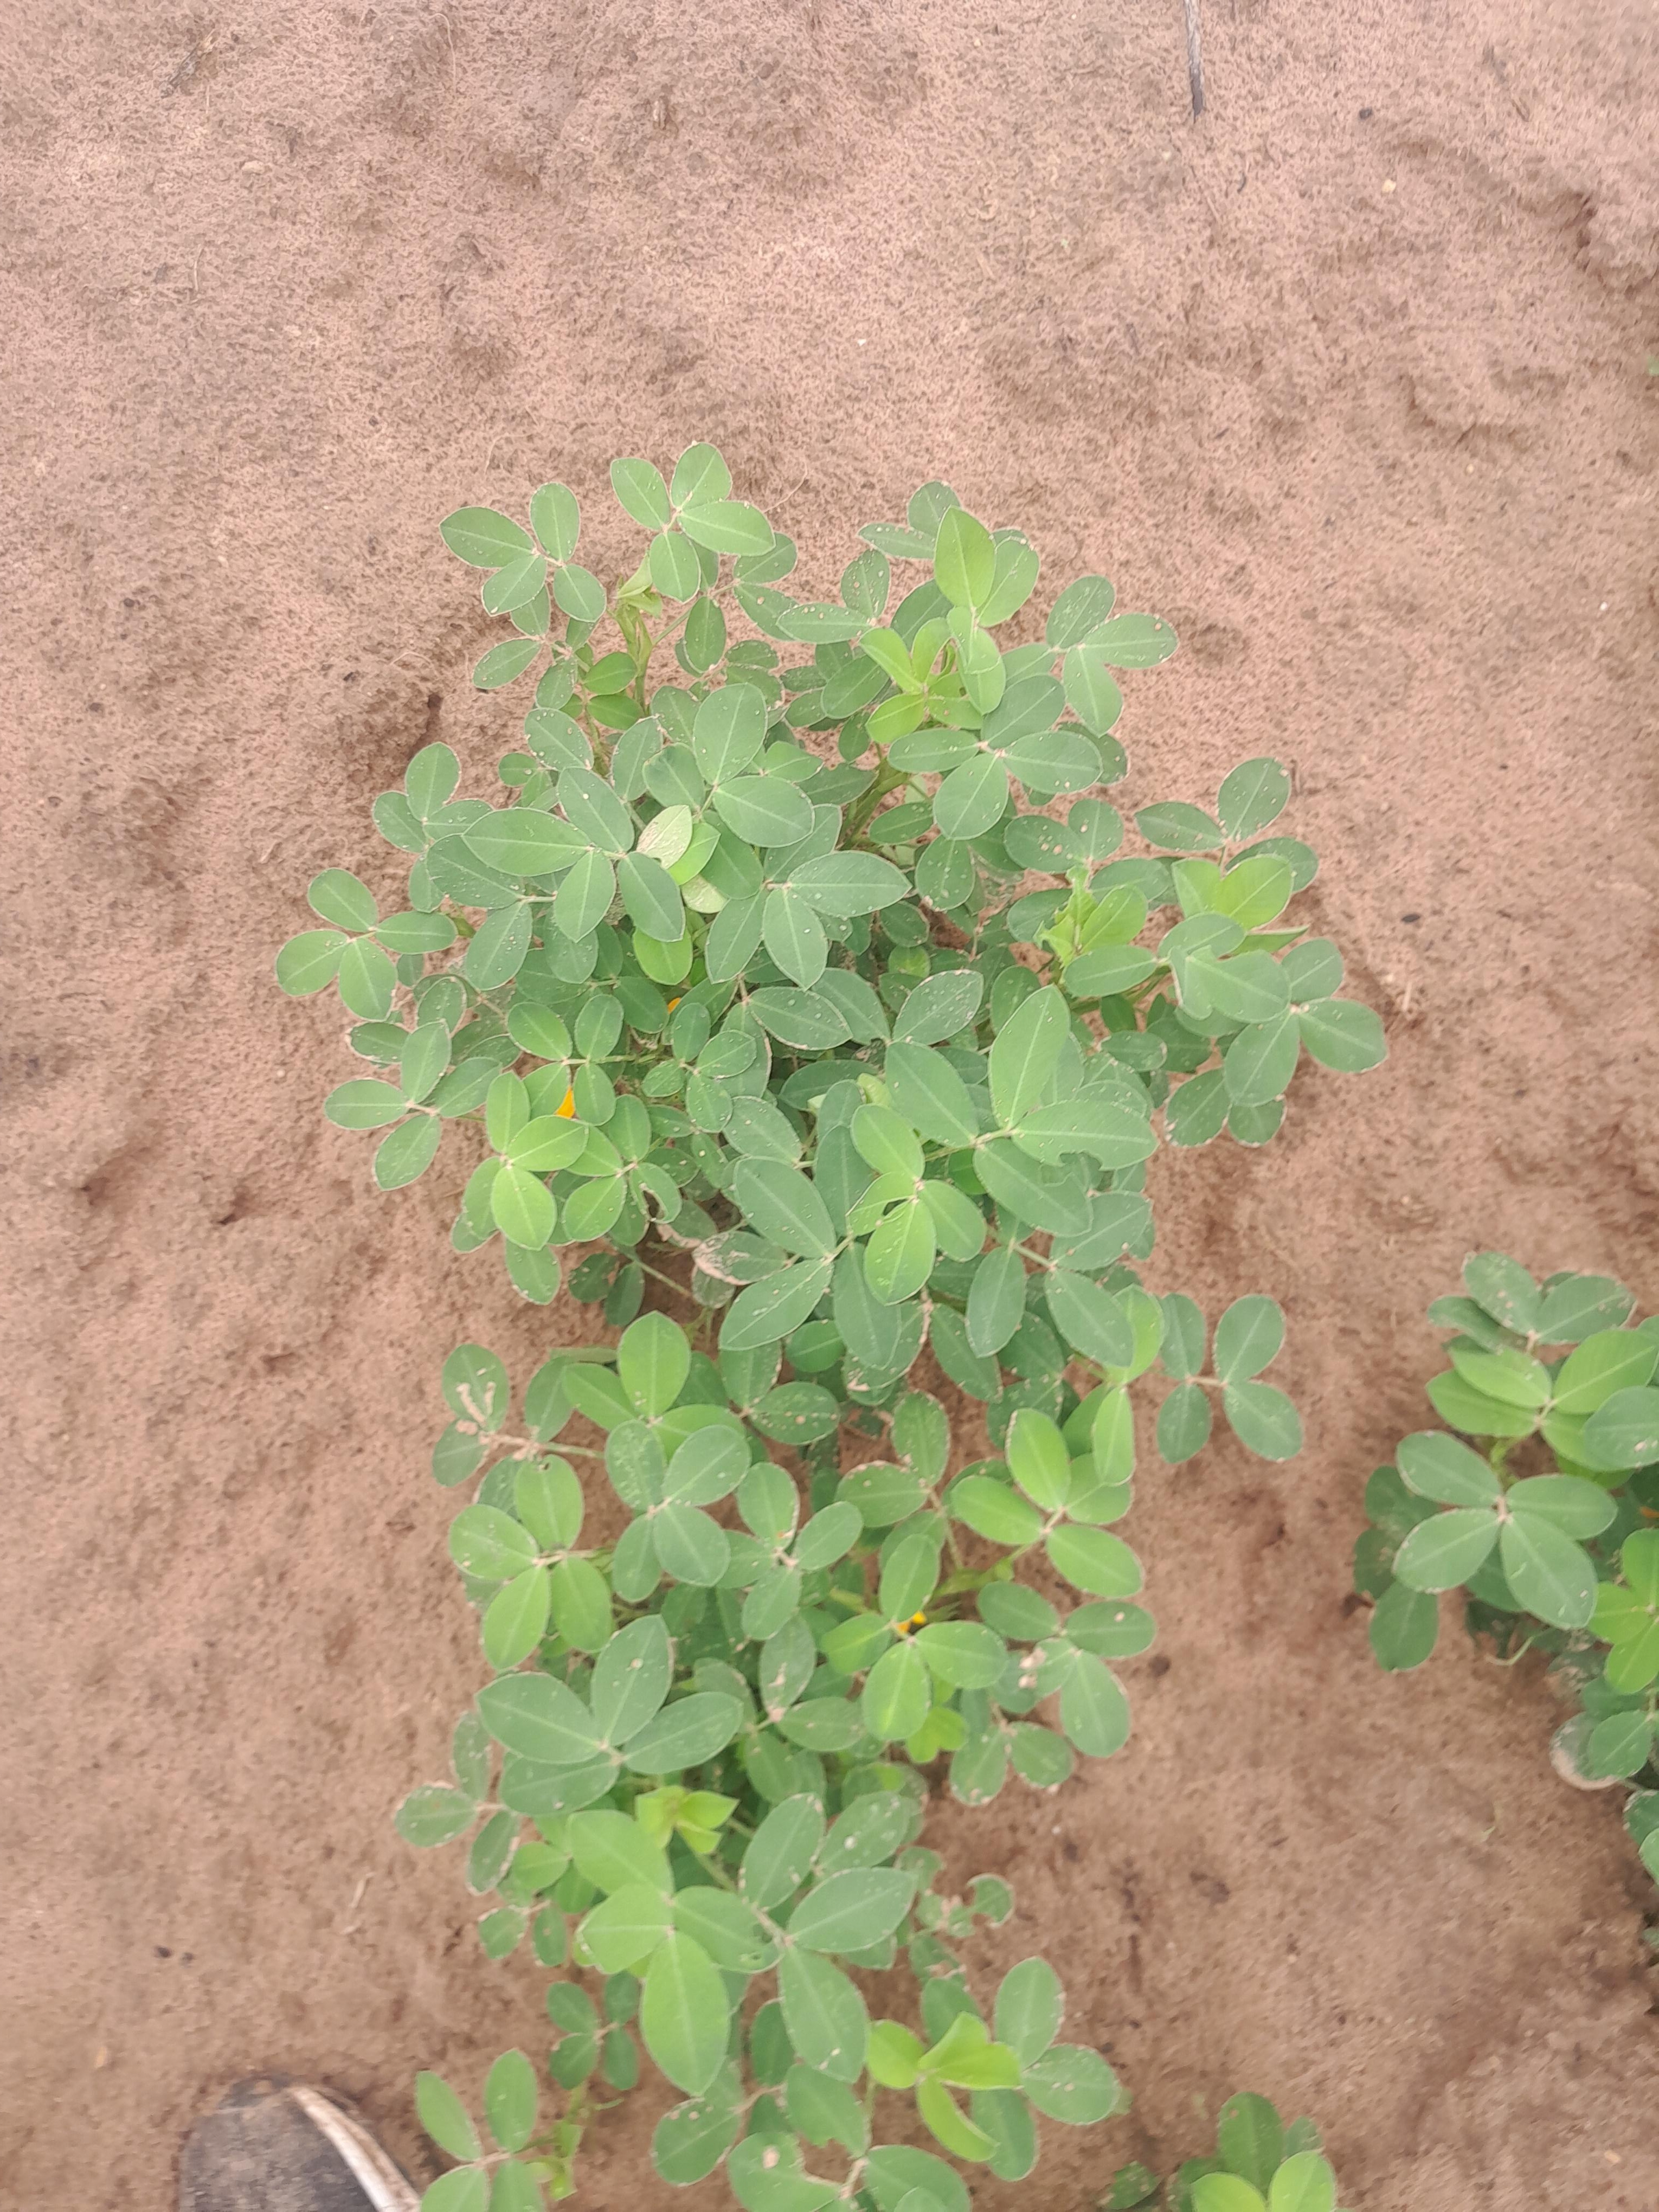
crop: groundnut
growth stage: flowering
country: Senegal
